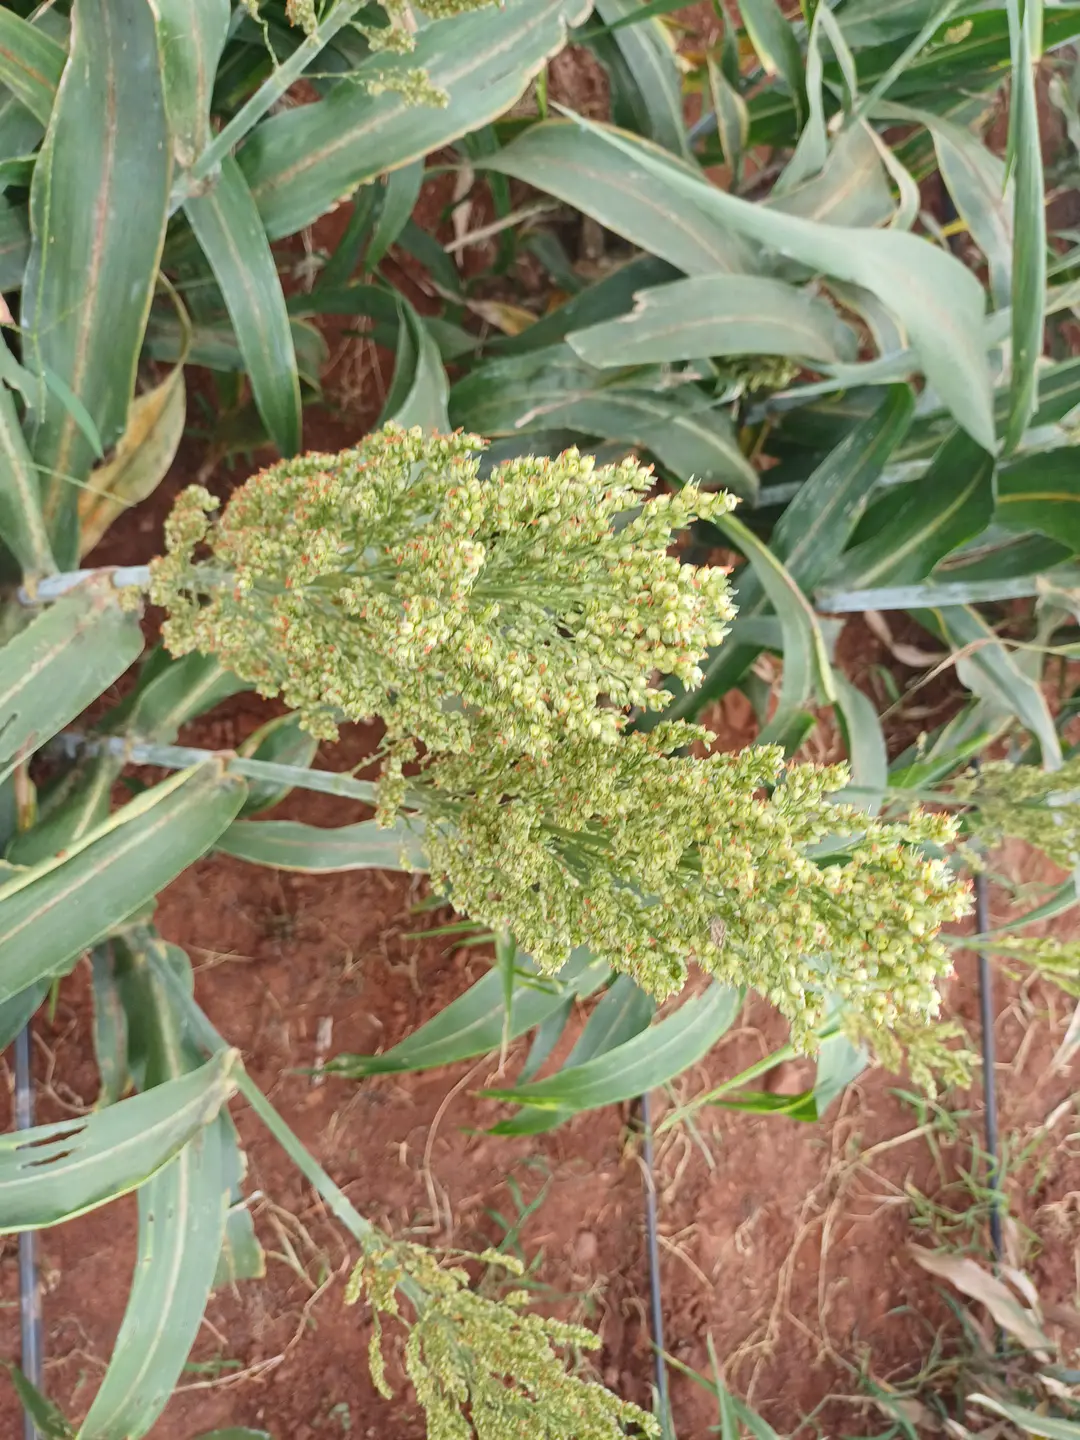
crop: sorghum
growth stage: filling grain
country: Kenya
